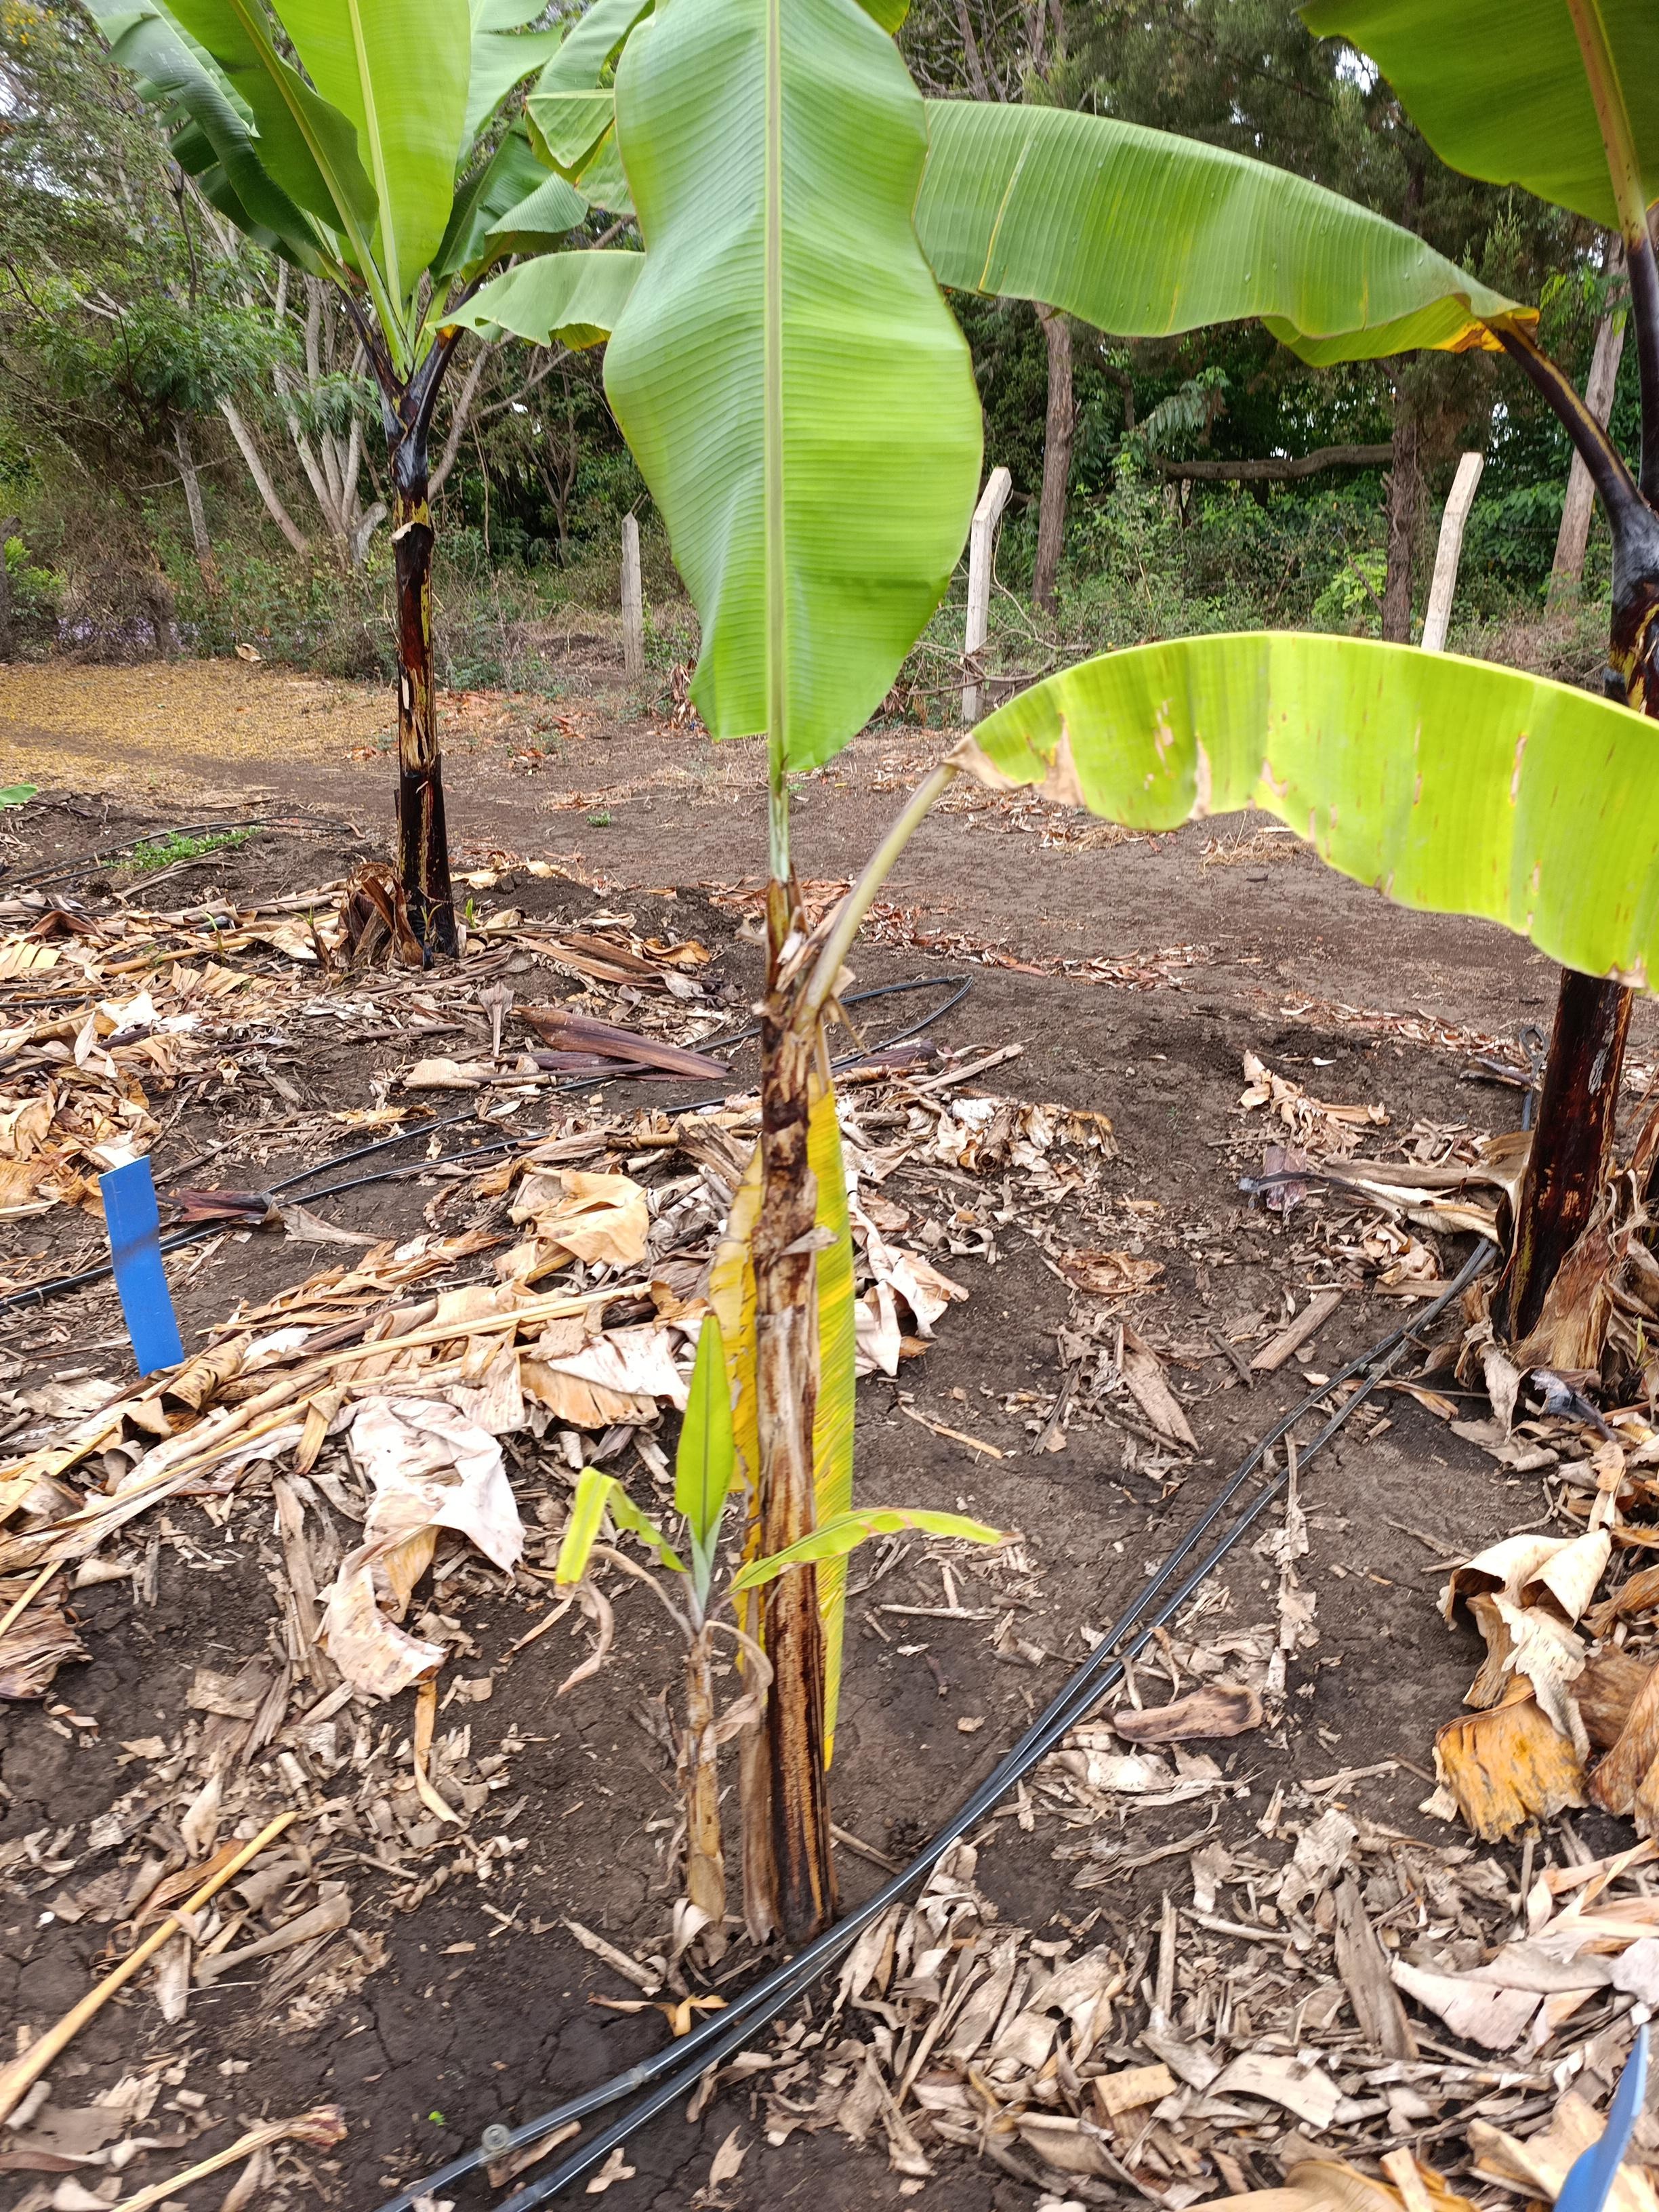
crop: banana
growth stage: vegetative
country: Tanzania
